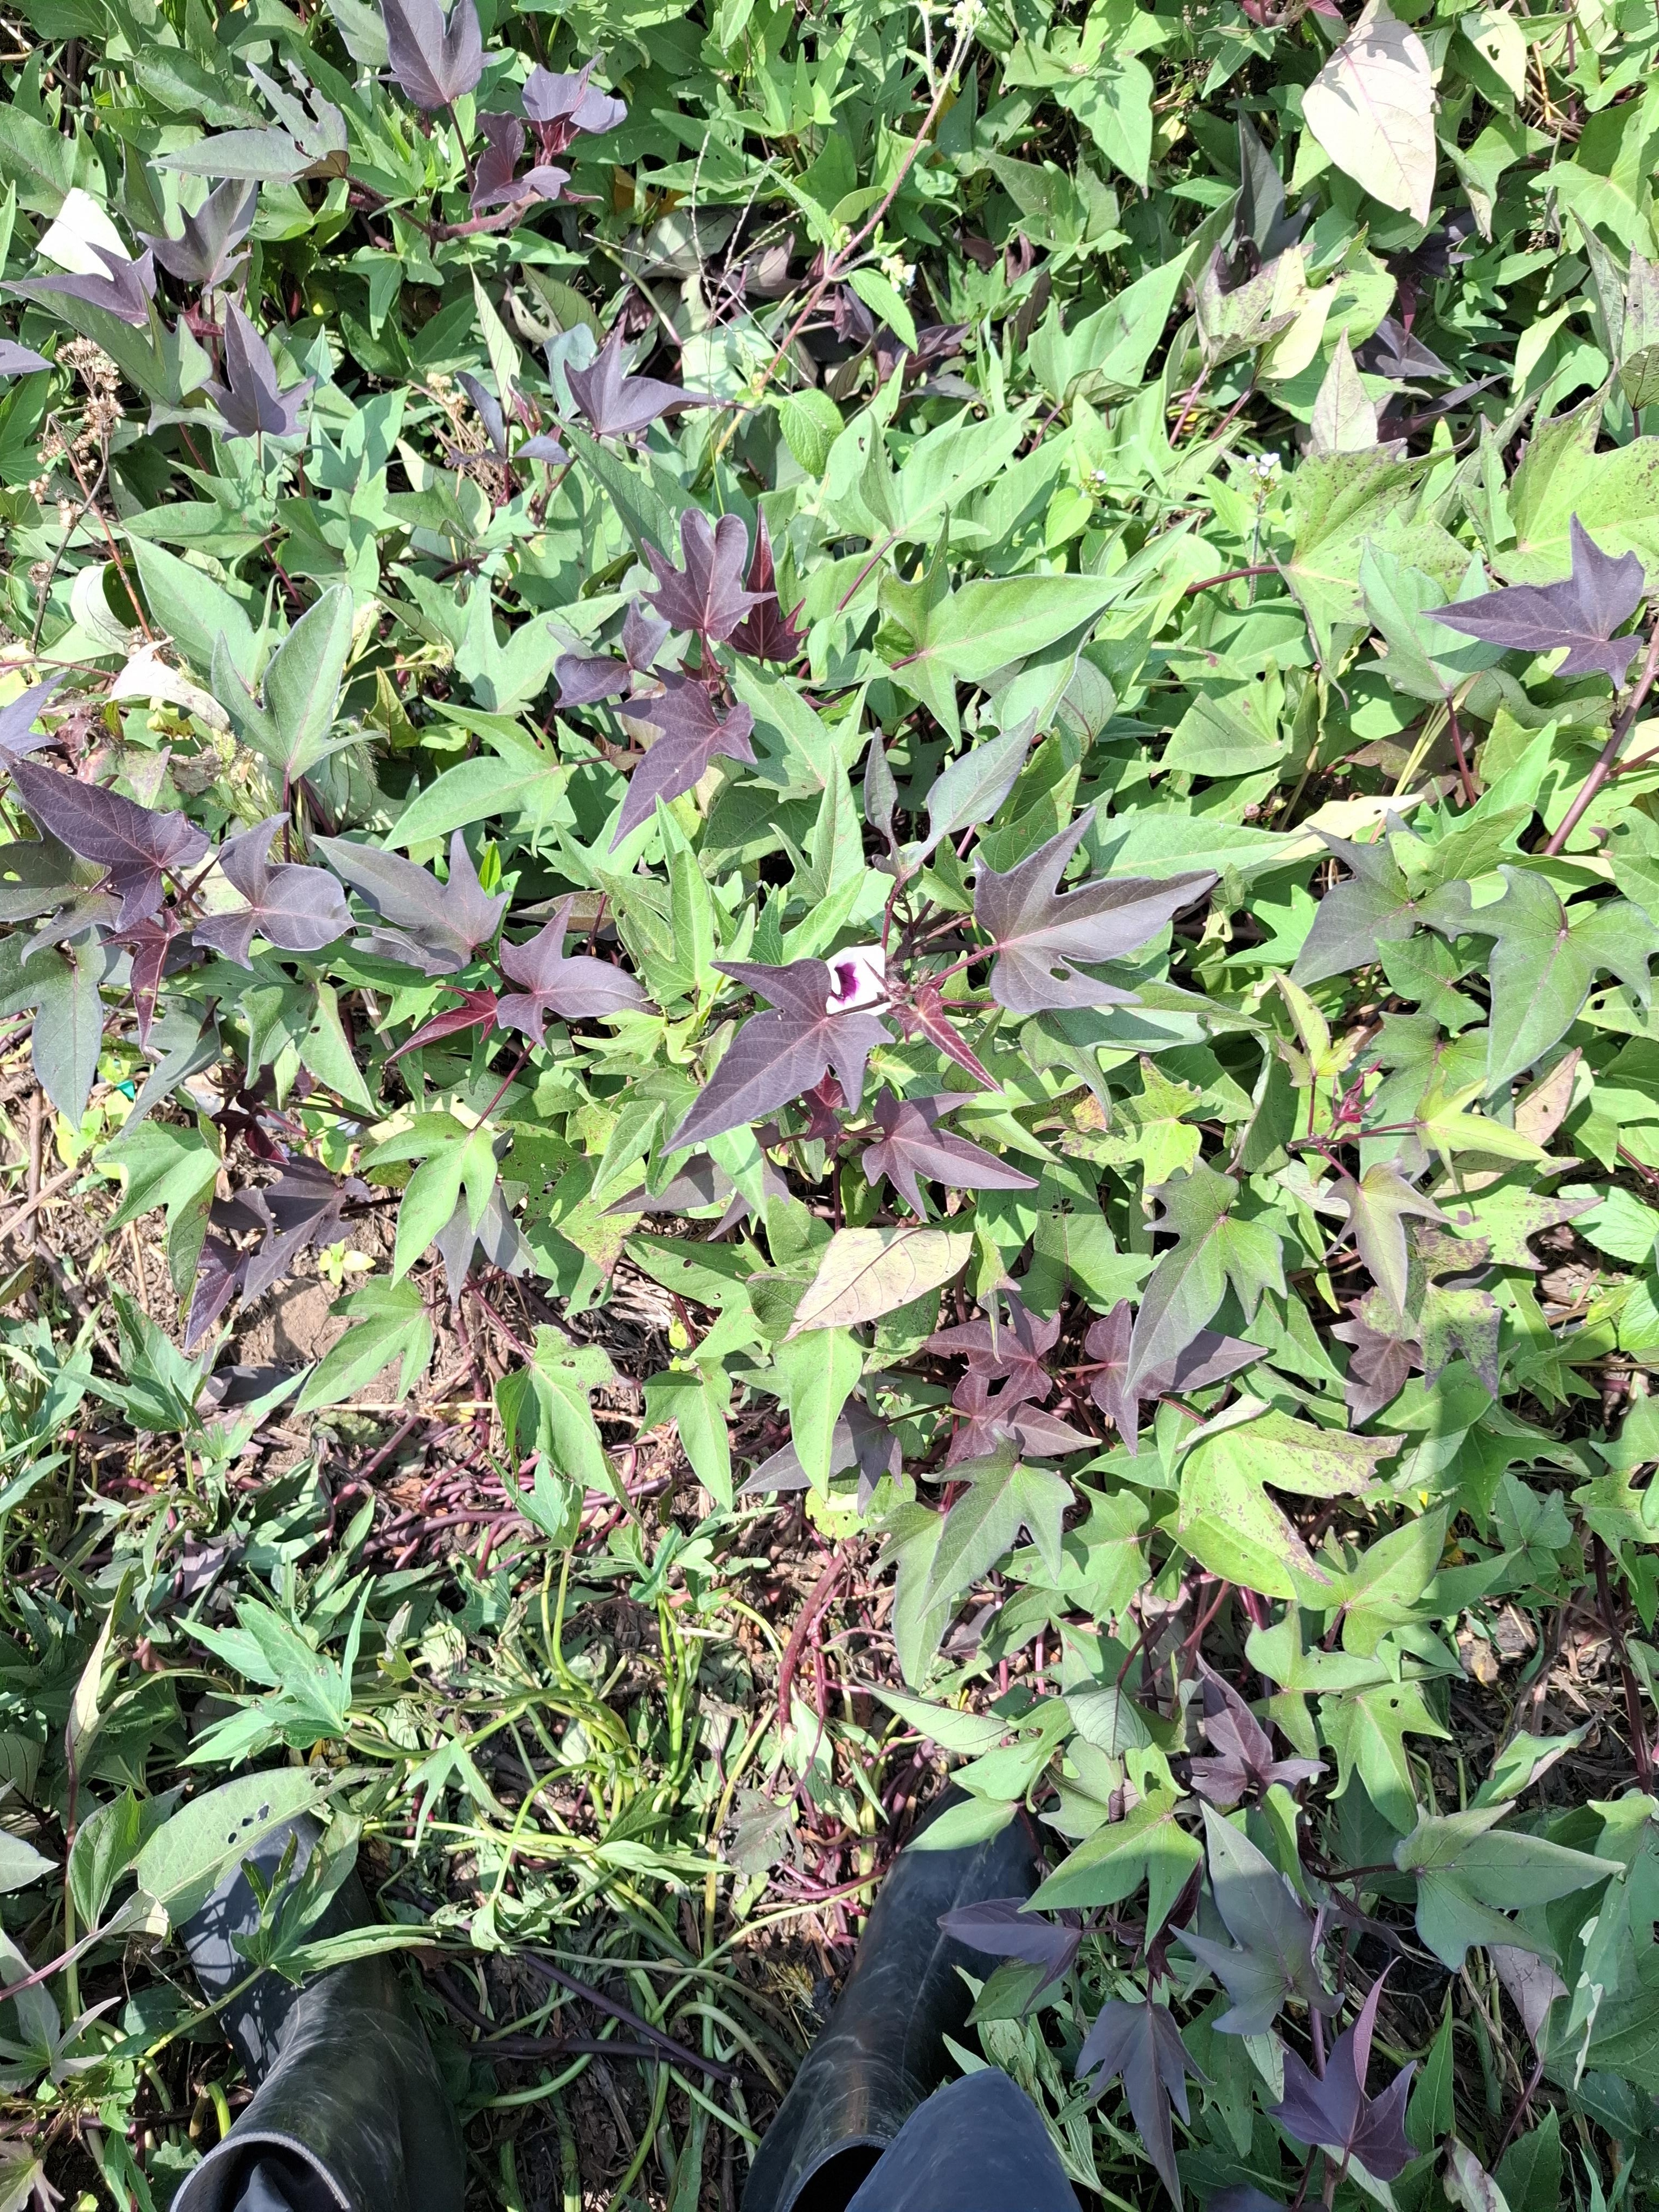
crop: sweet potato
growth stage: flowering
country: Tanzania
